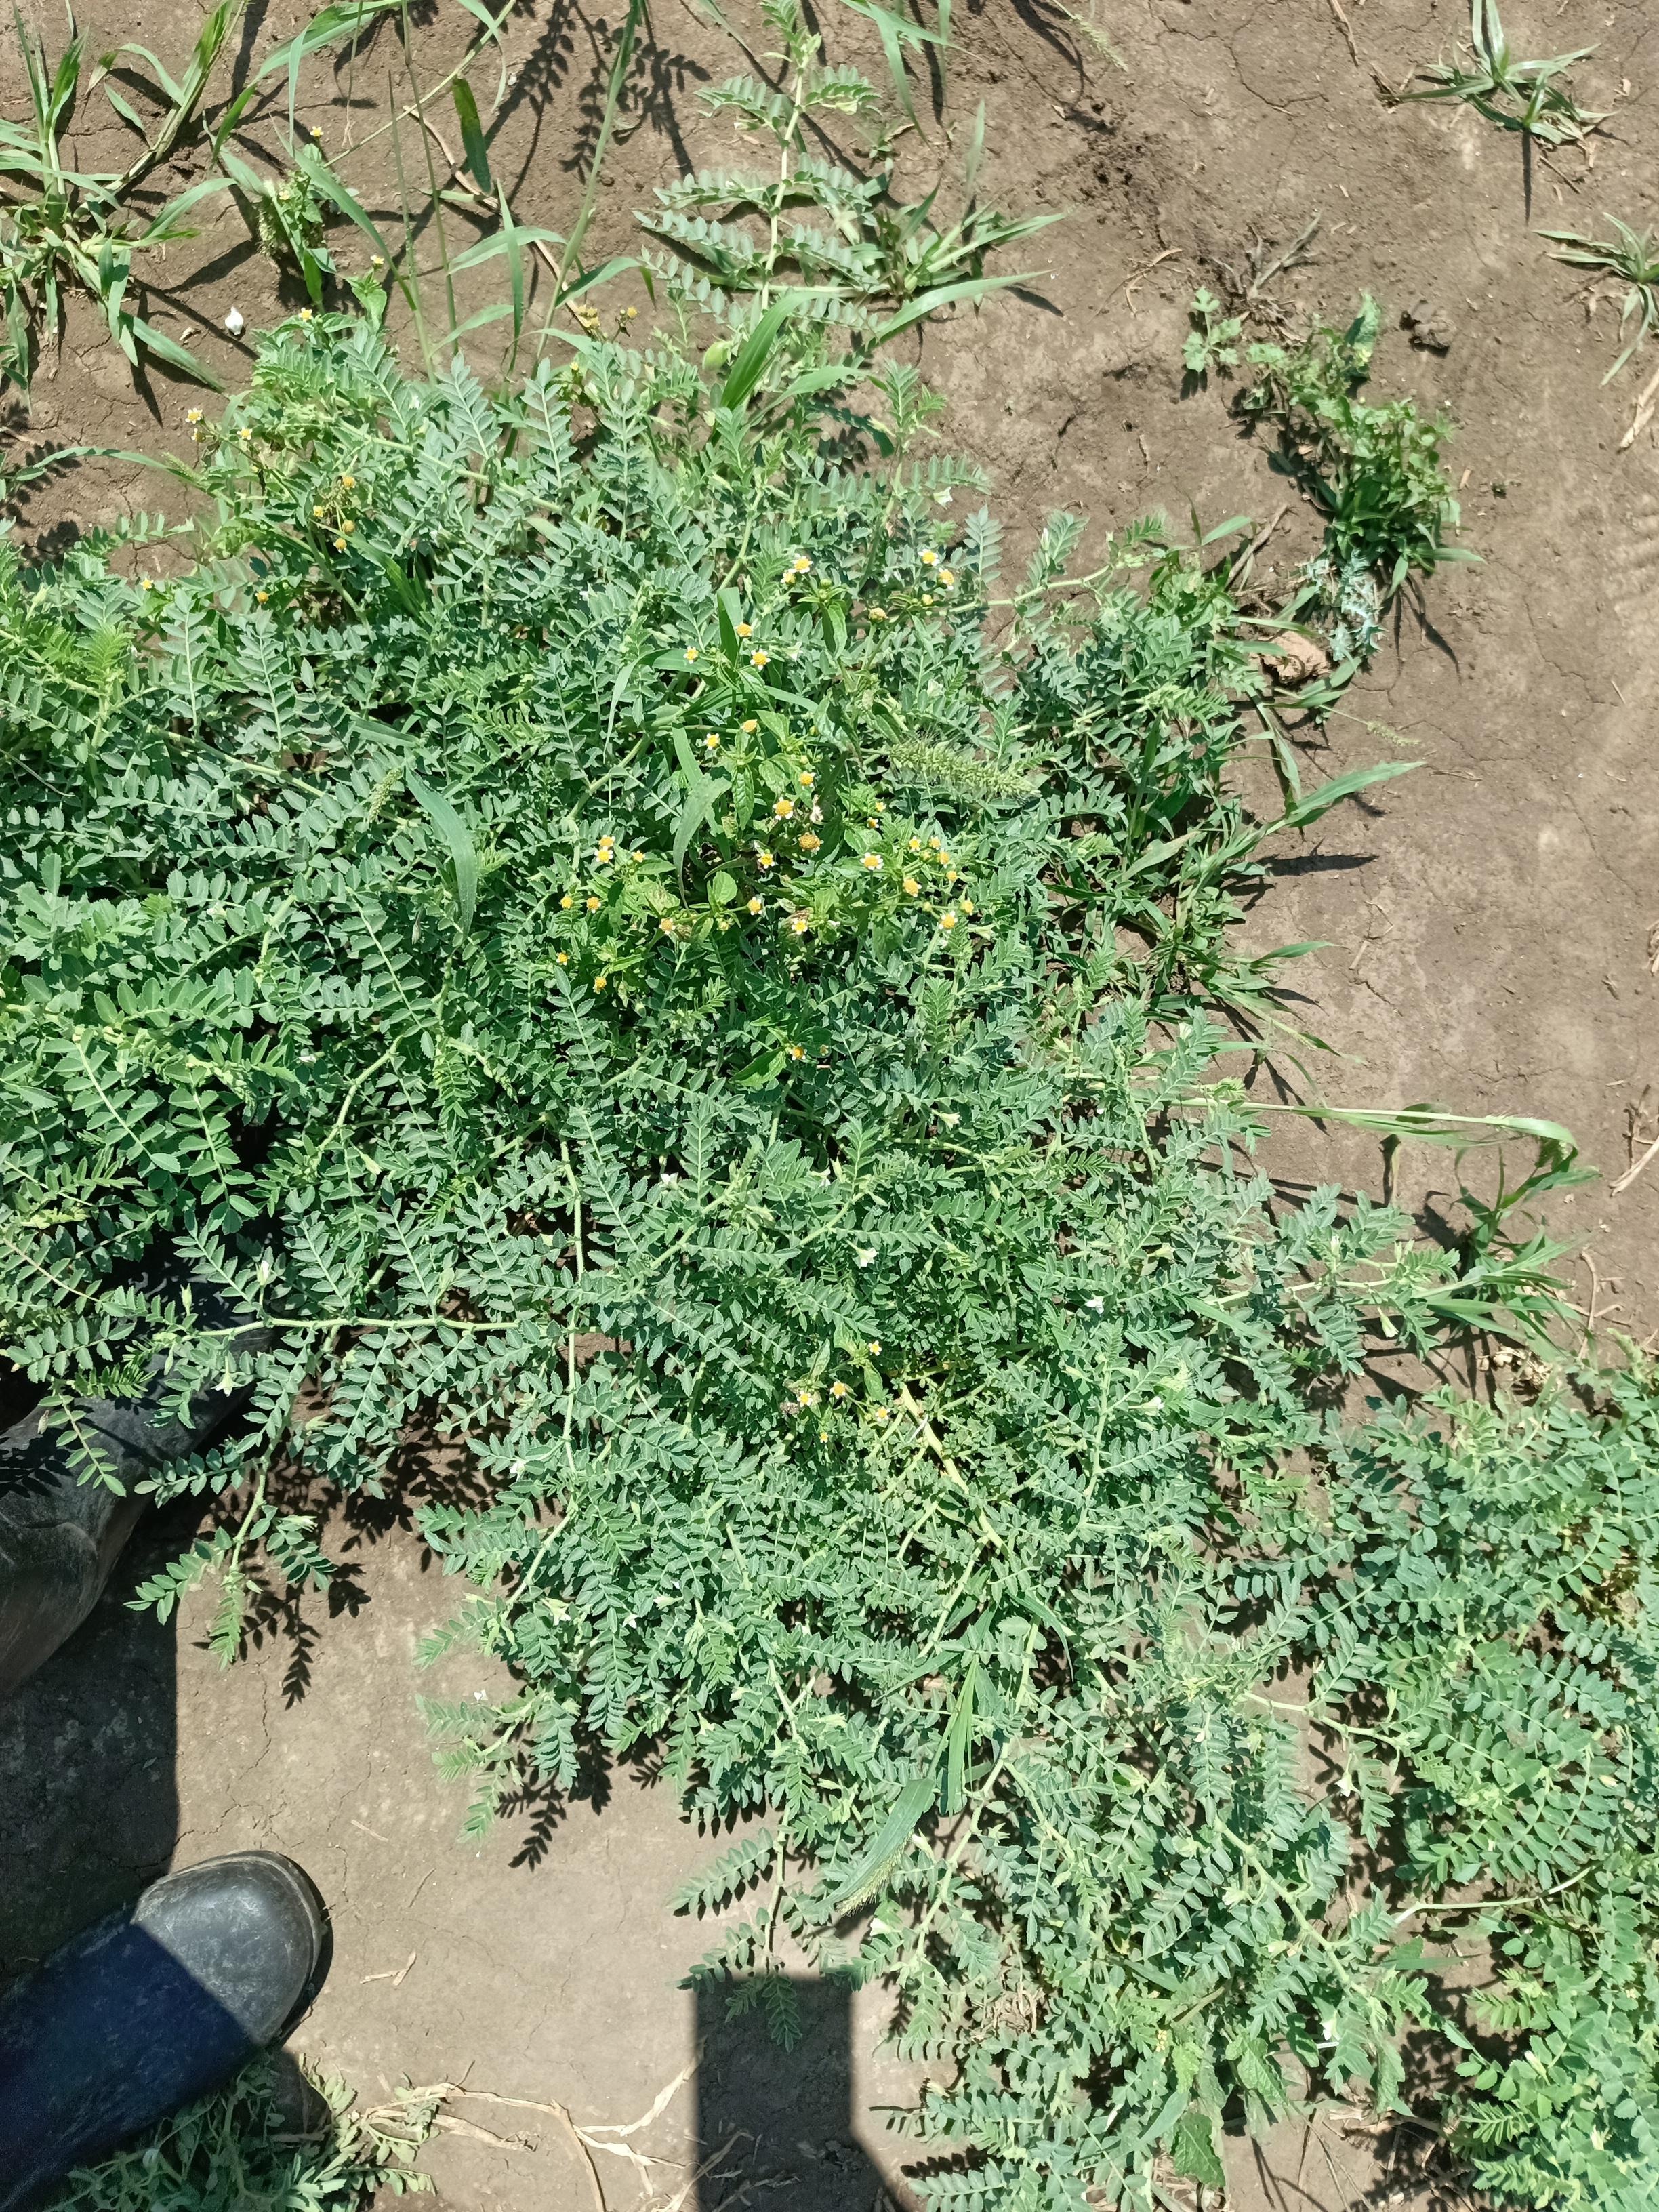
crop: chickpea
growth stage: development pod
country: Tanzania
